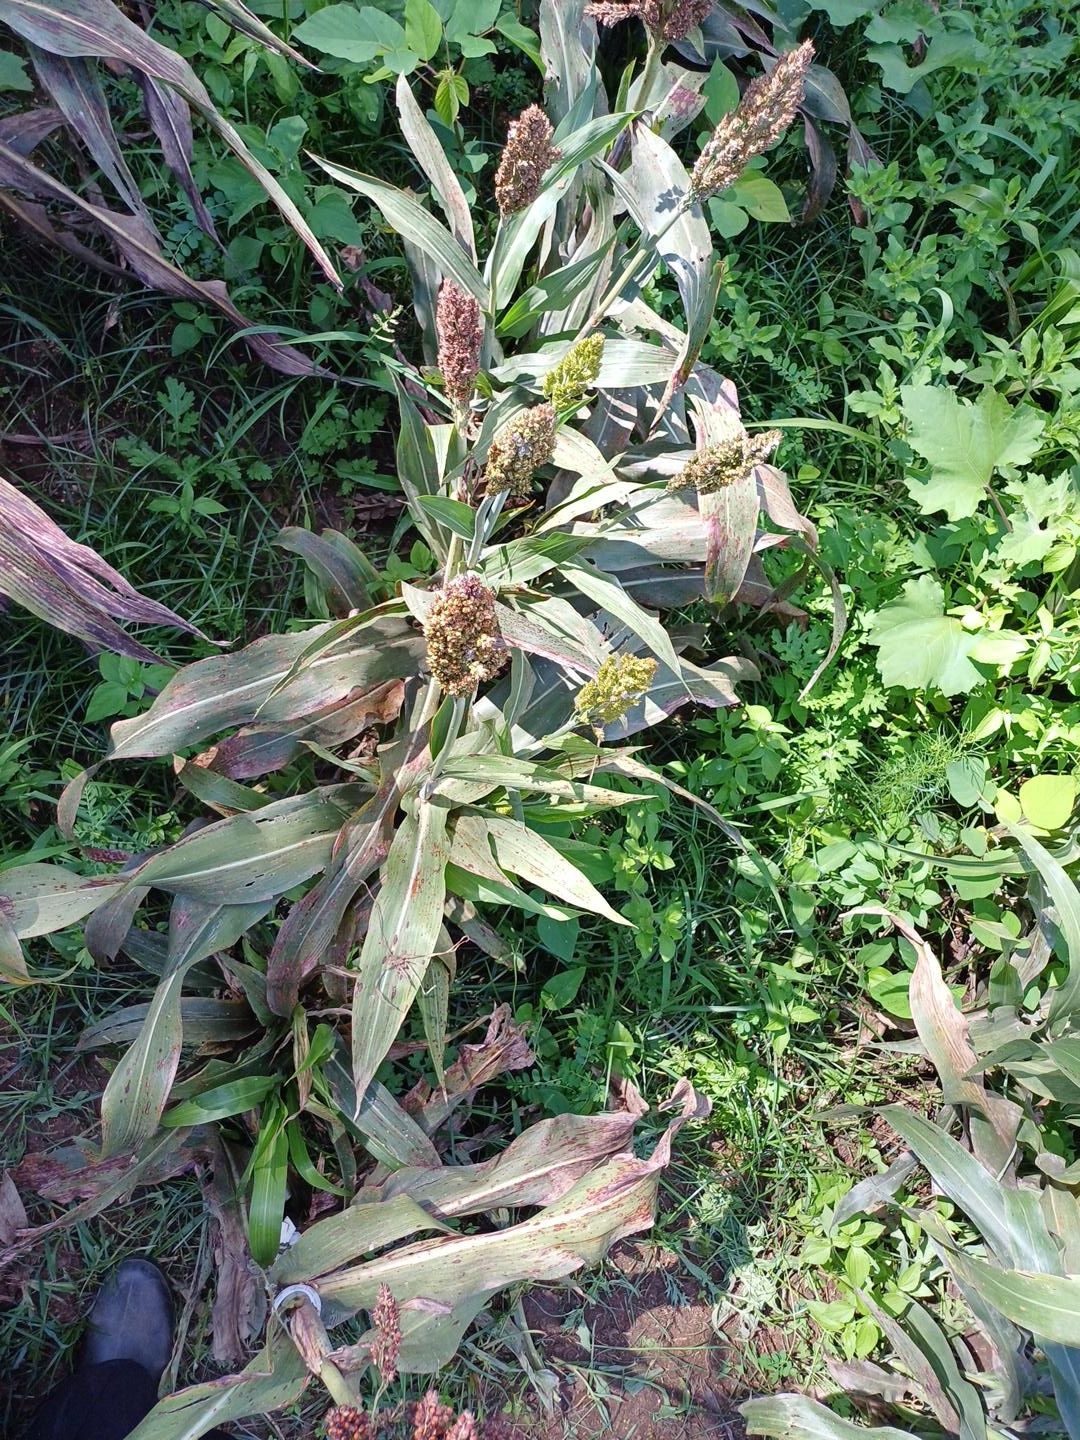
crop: sorghum
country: Kenya
